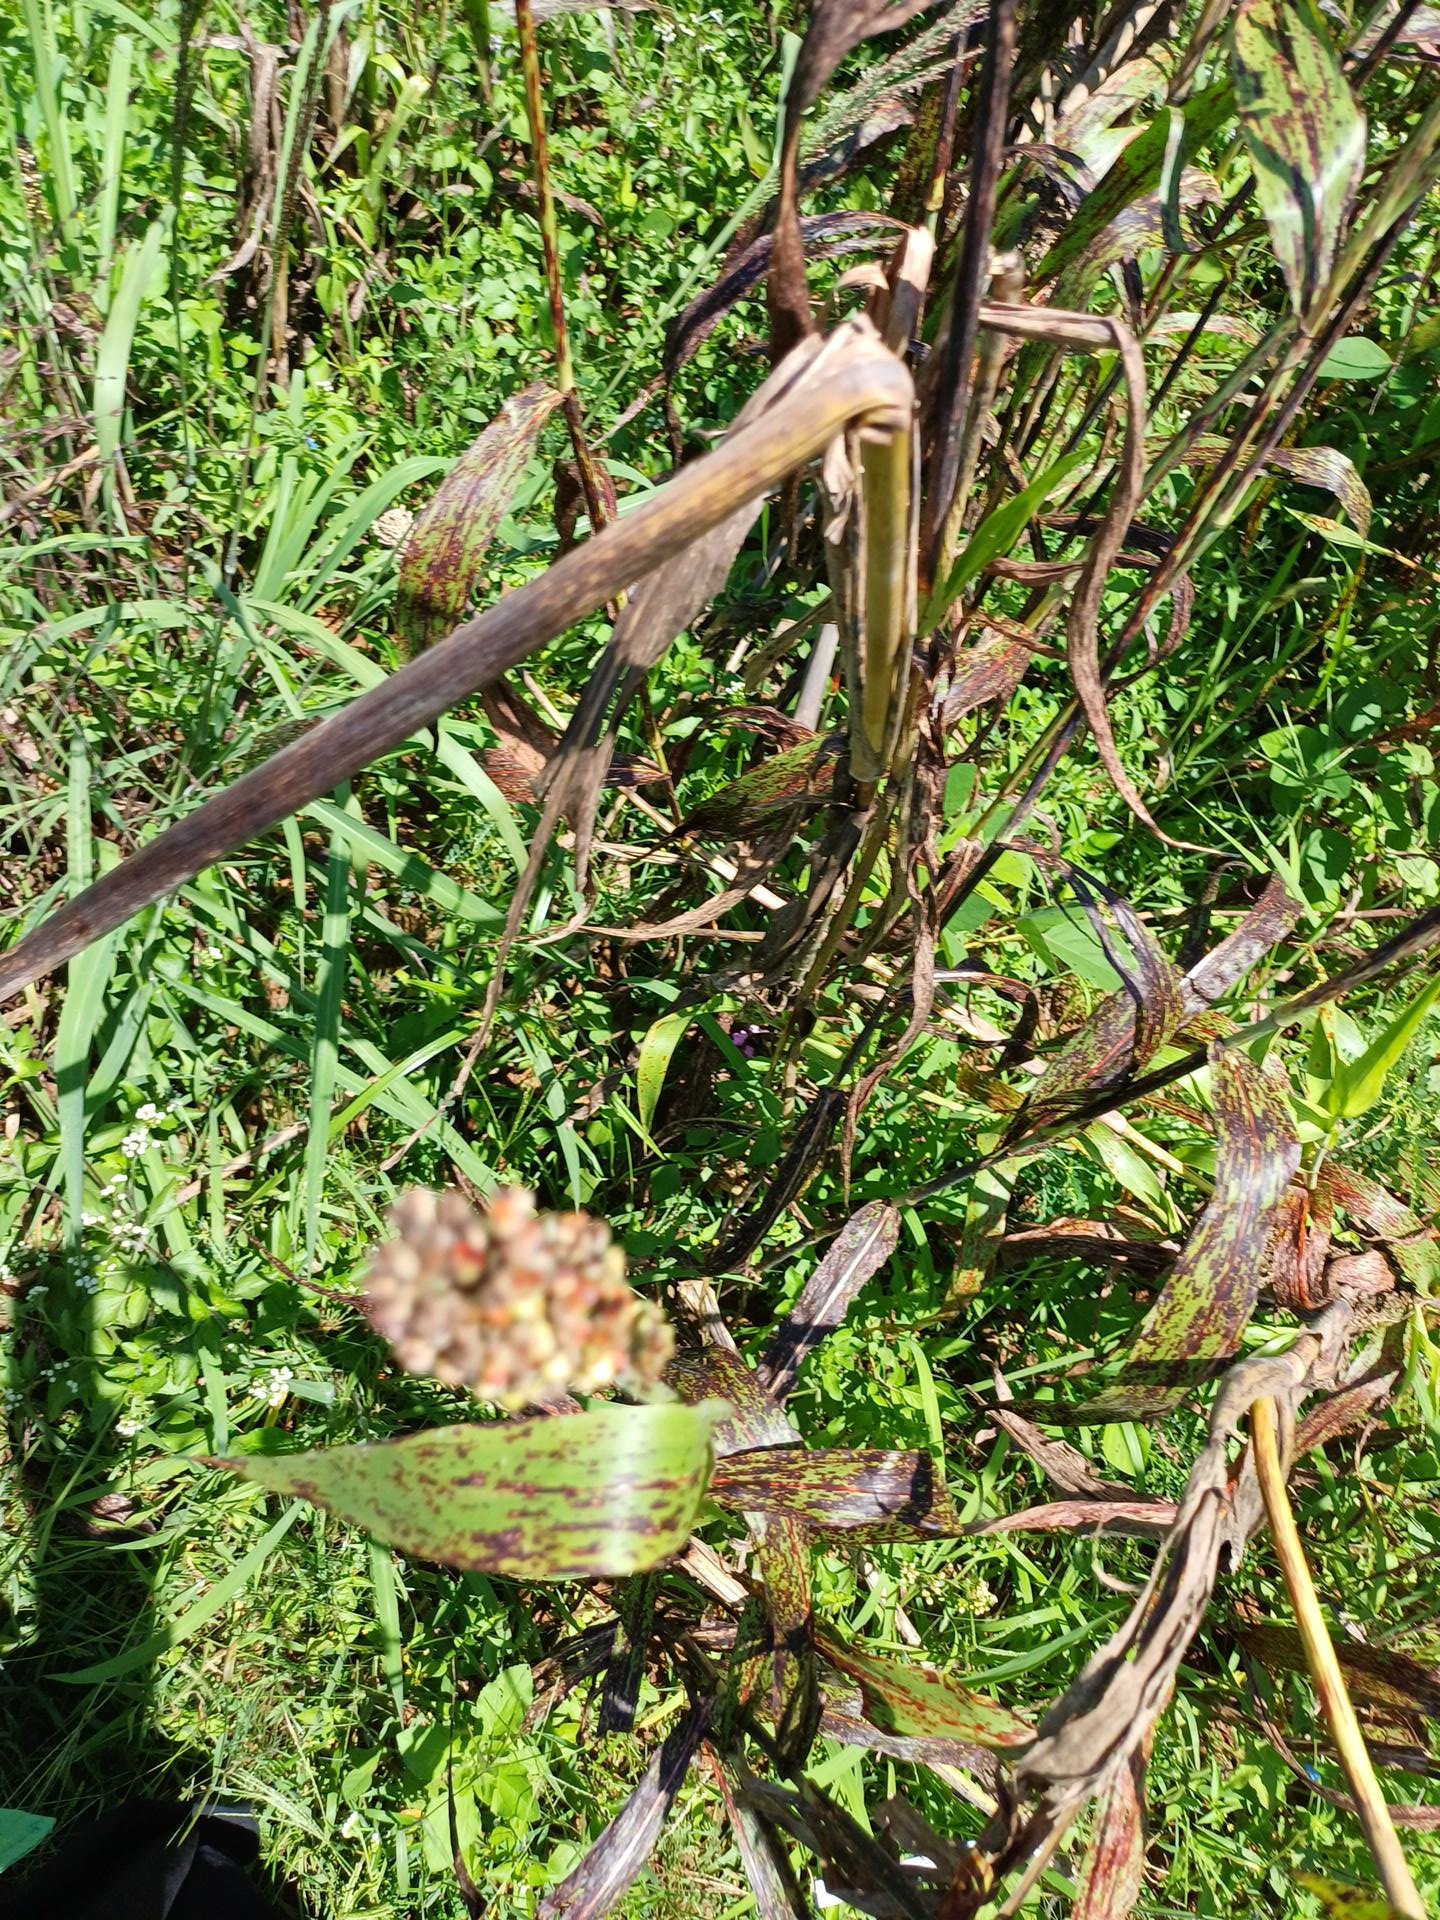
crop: sorghum
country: Kenya
